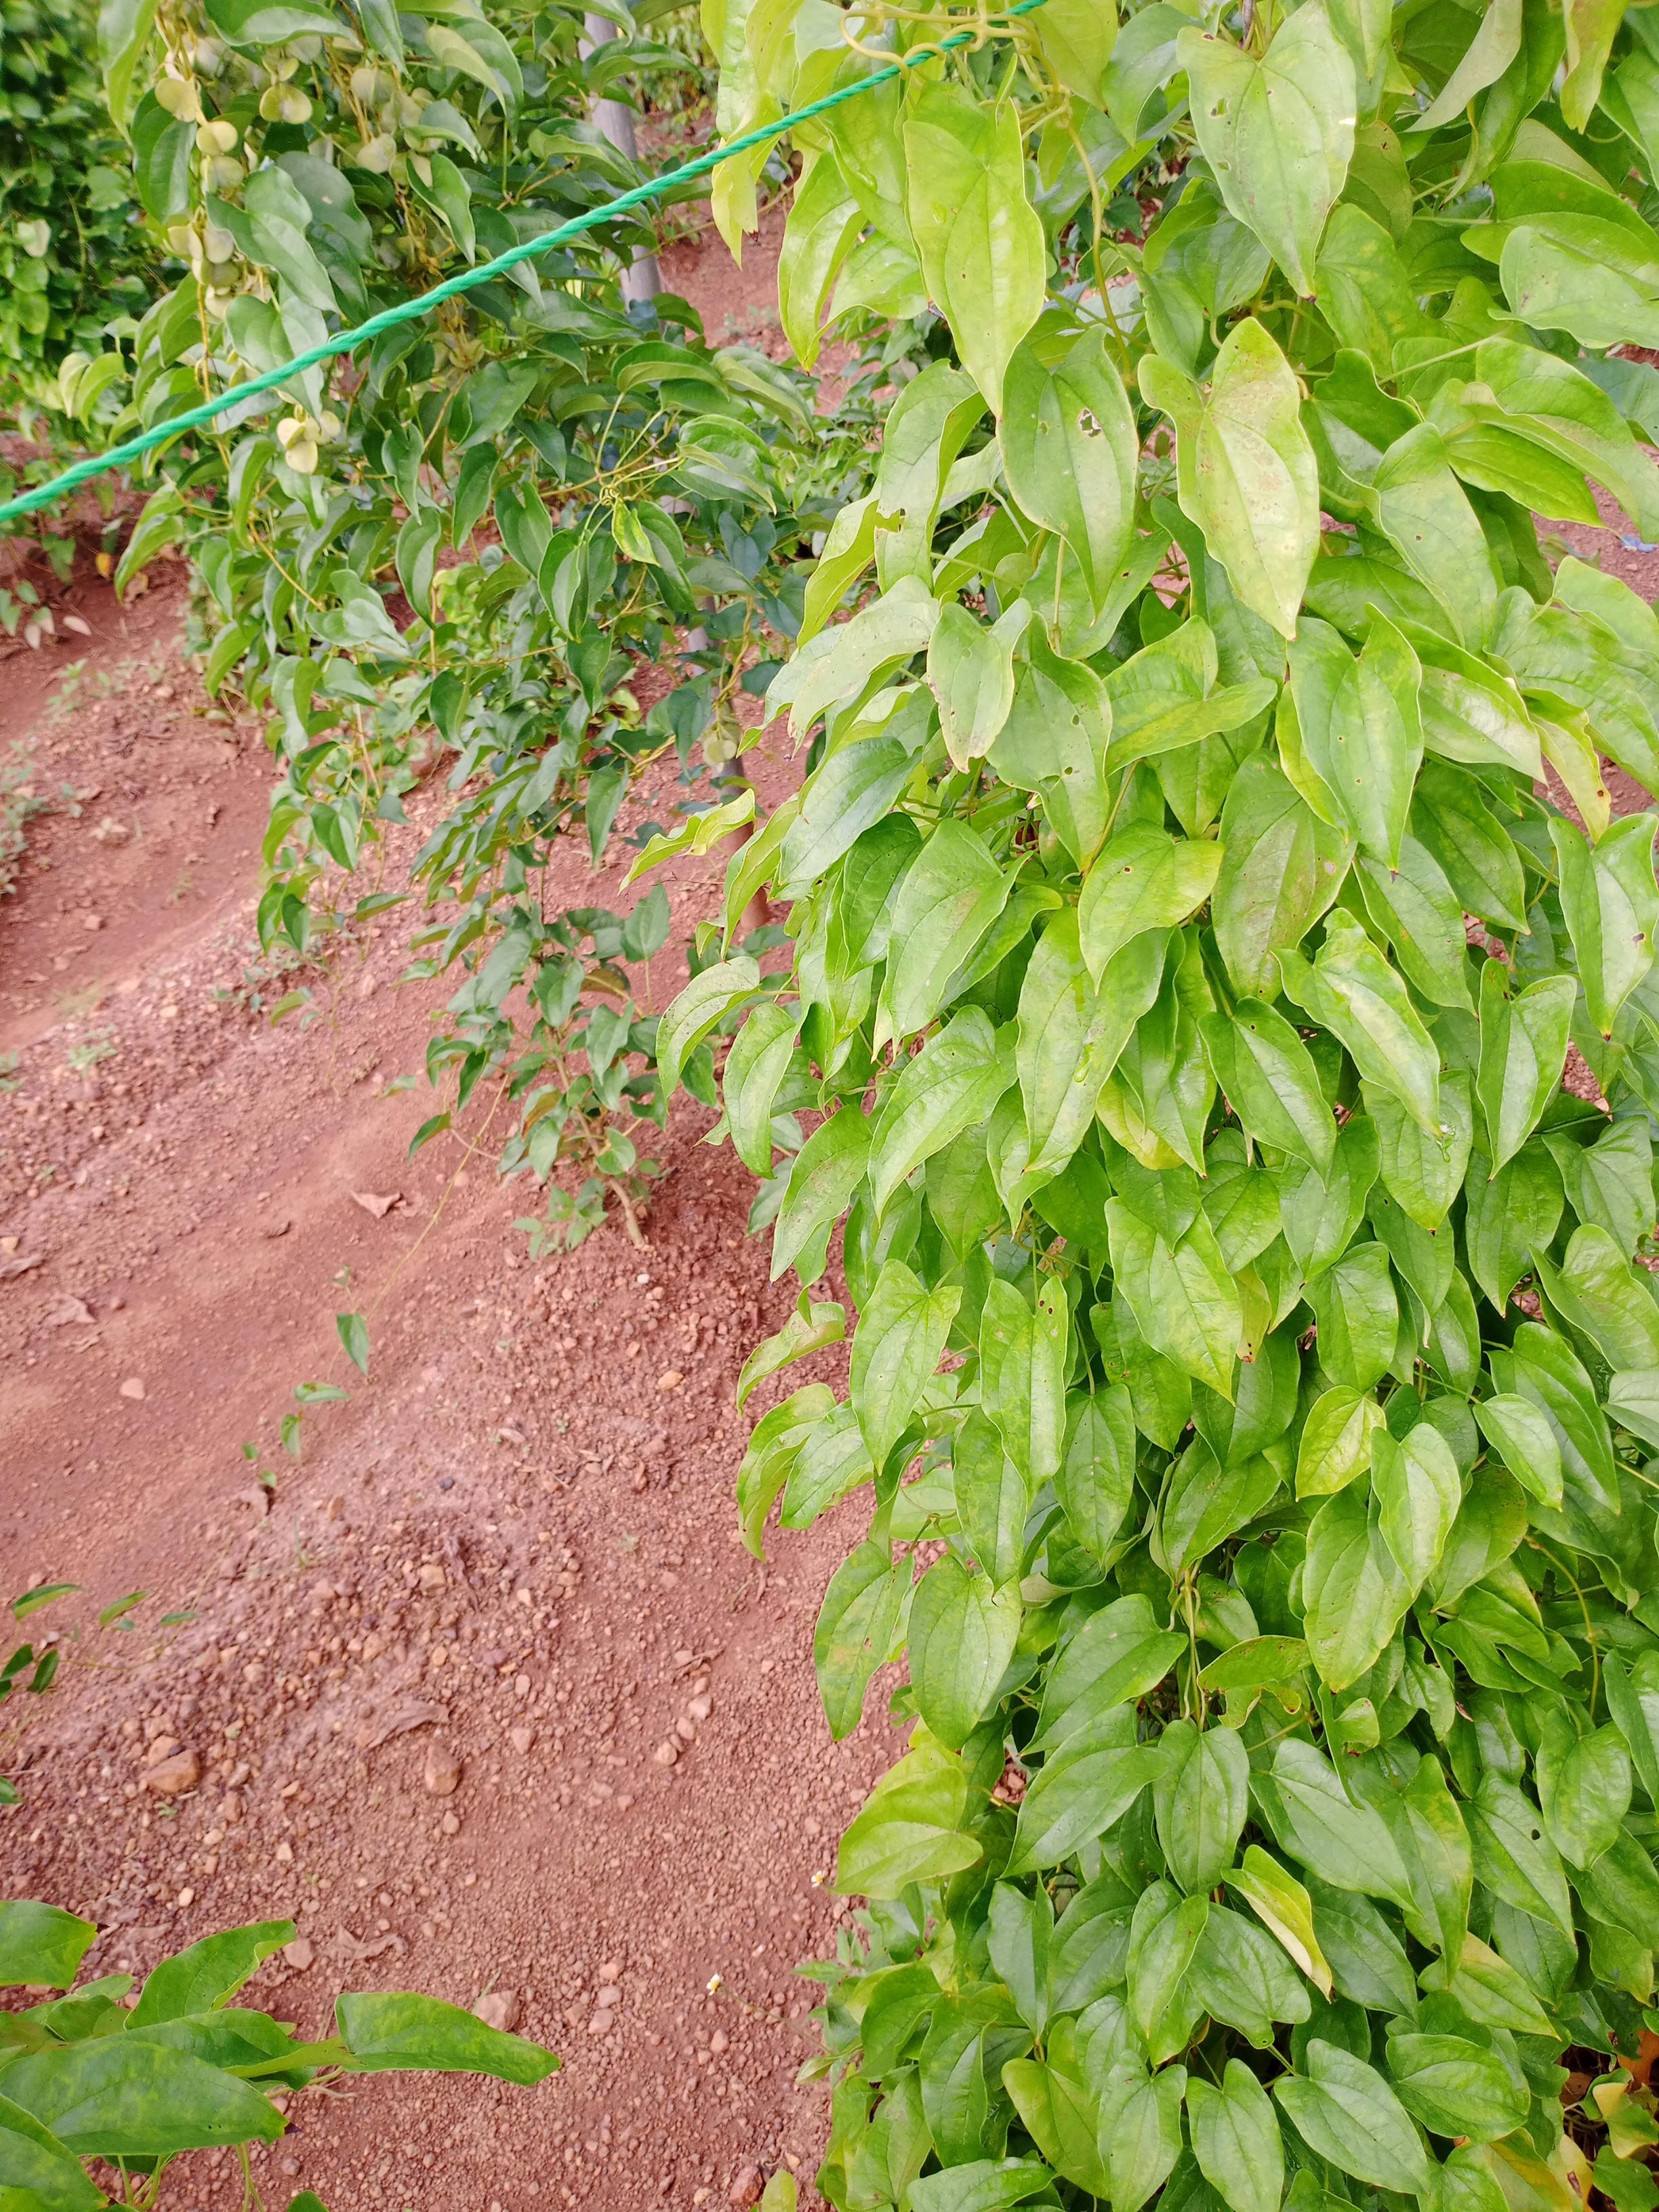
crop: yam
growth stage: vegetative
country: Nigeria
